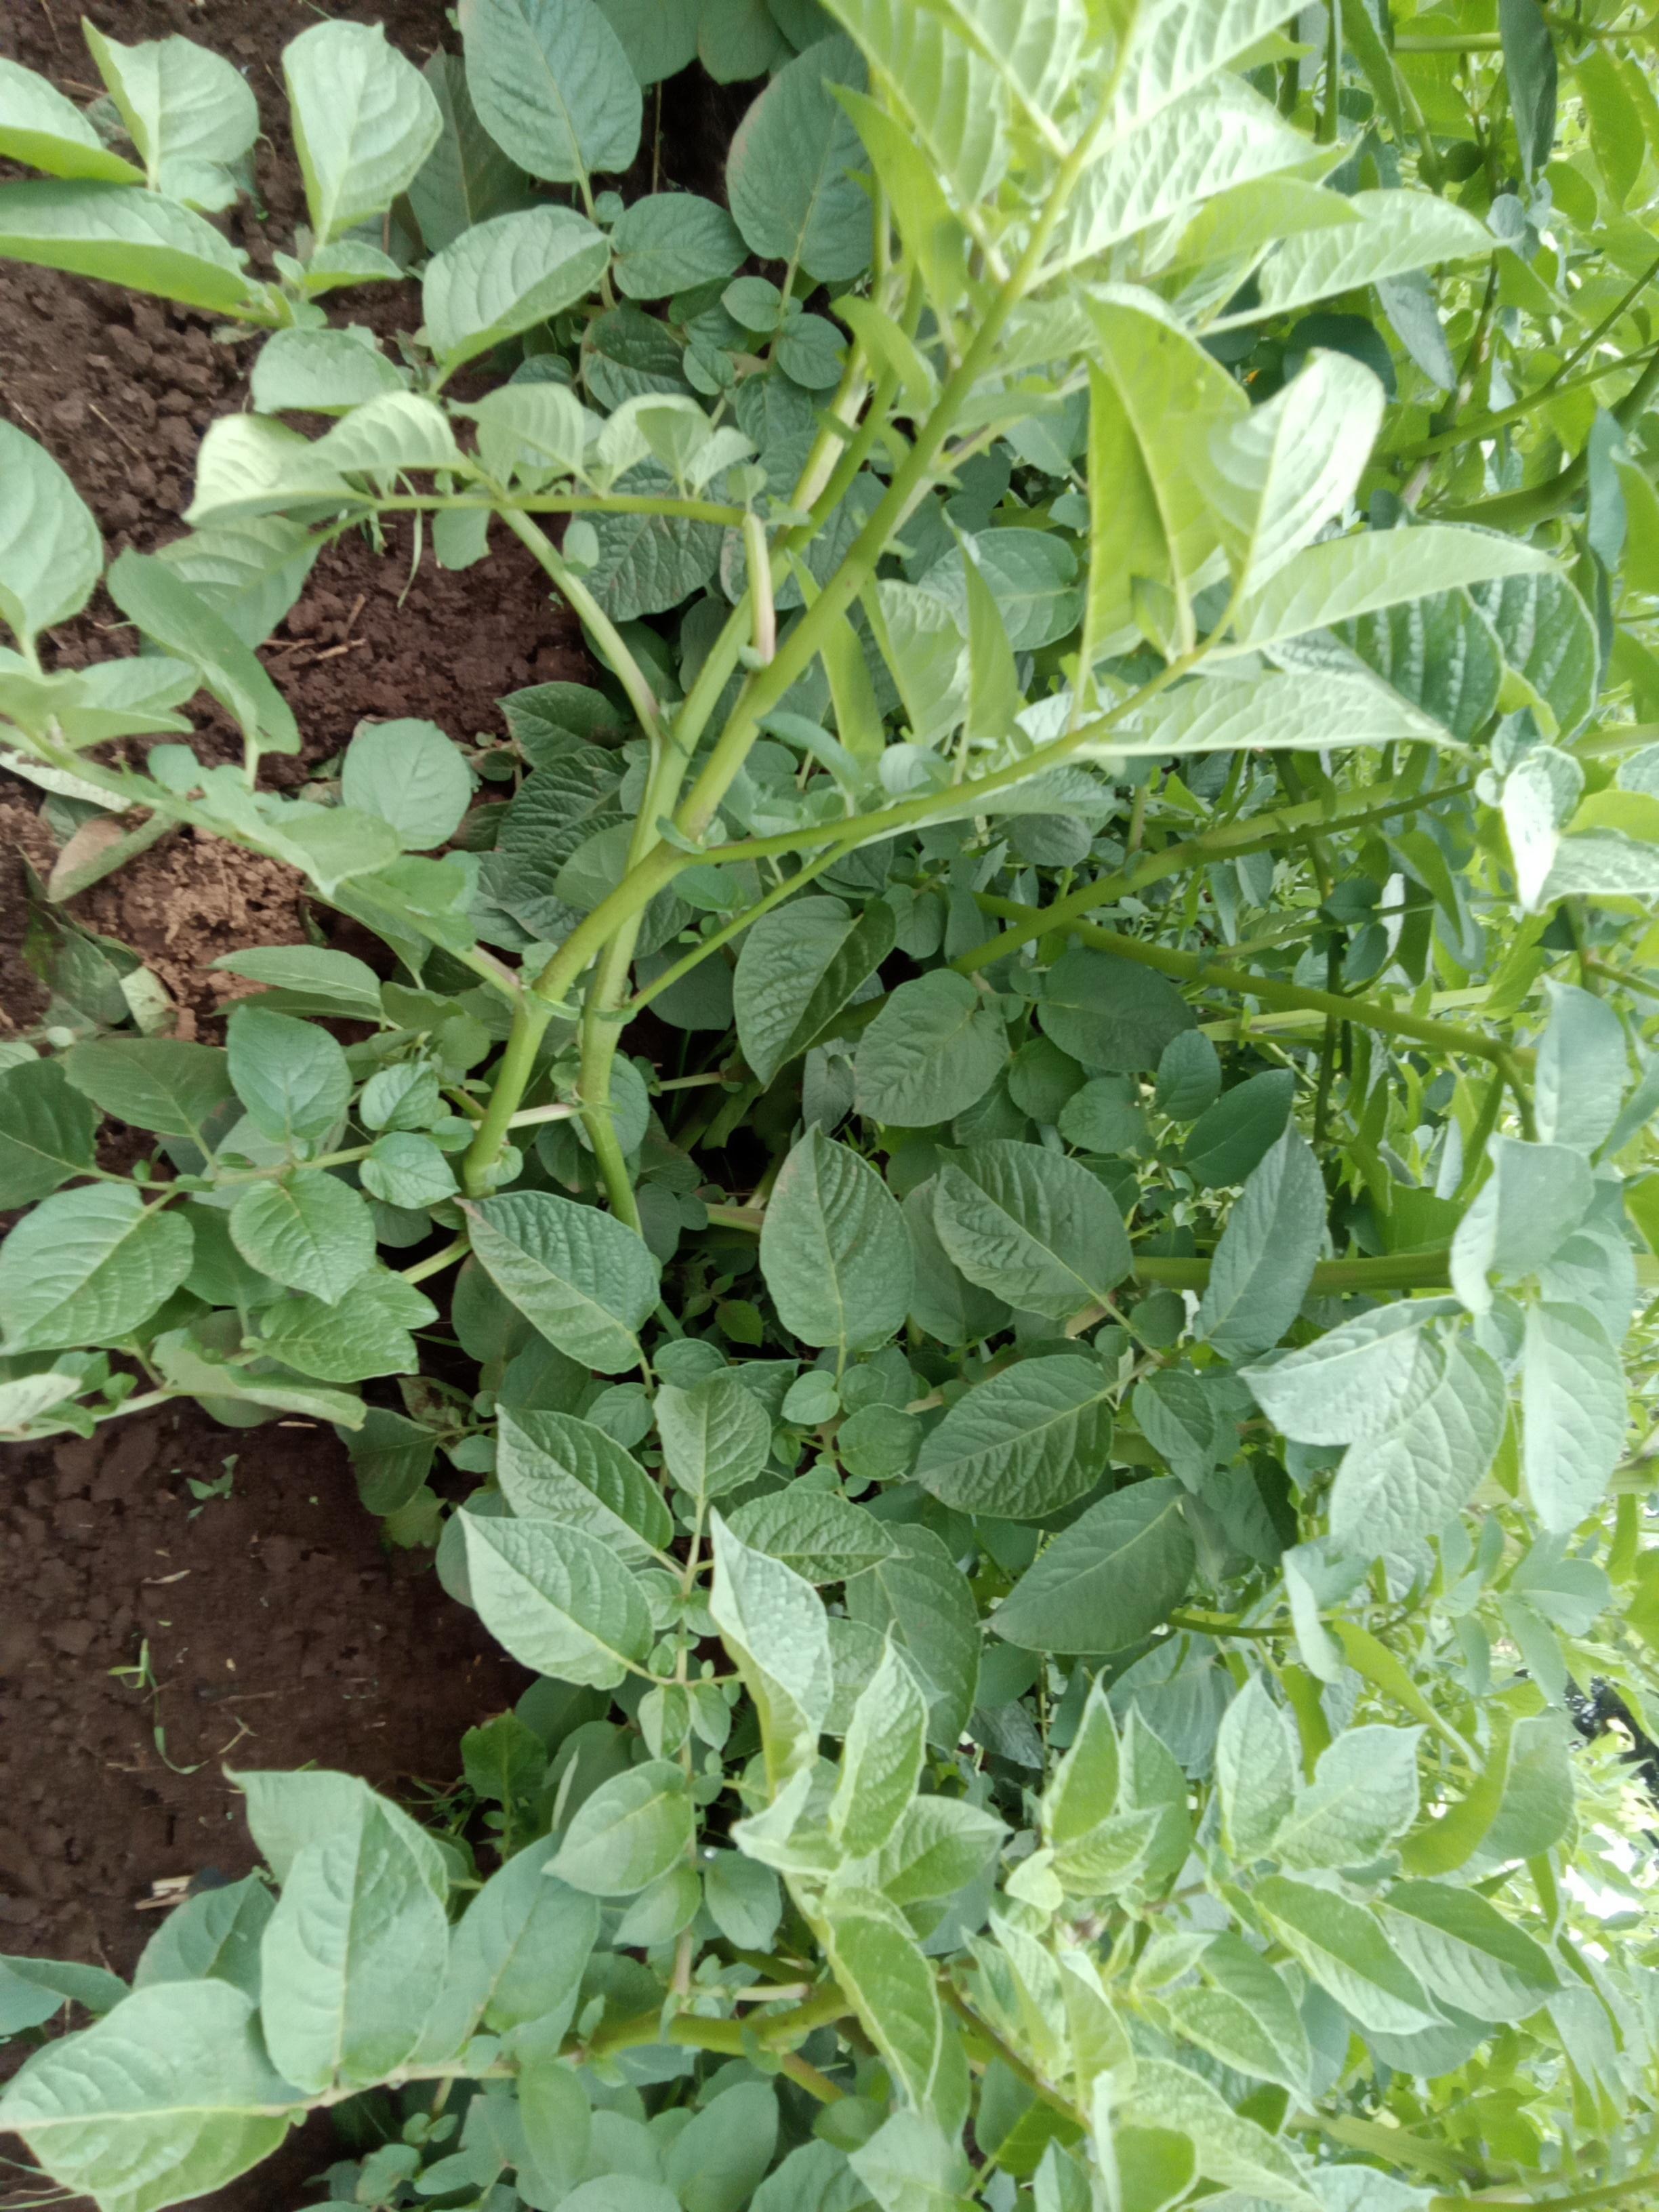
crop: potato
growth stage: vegetative
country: Kenya
